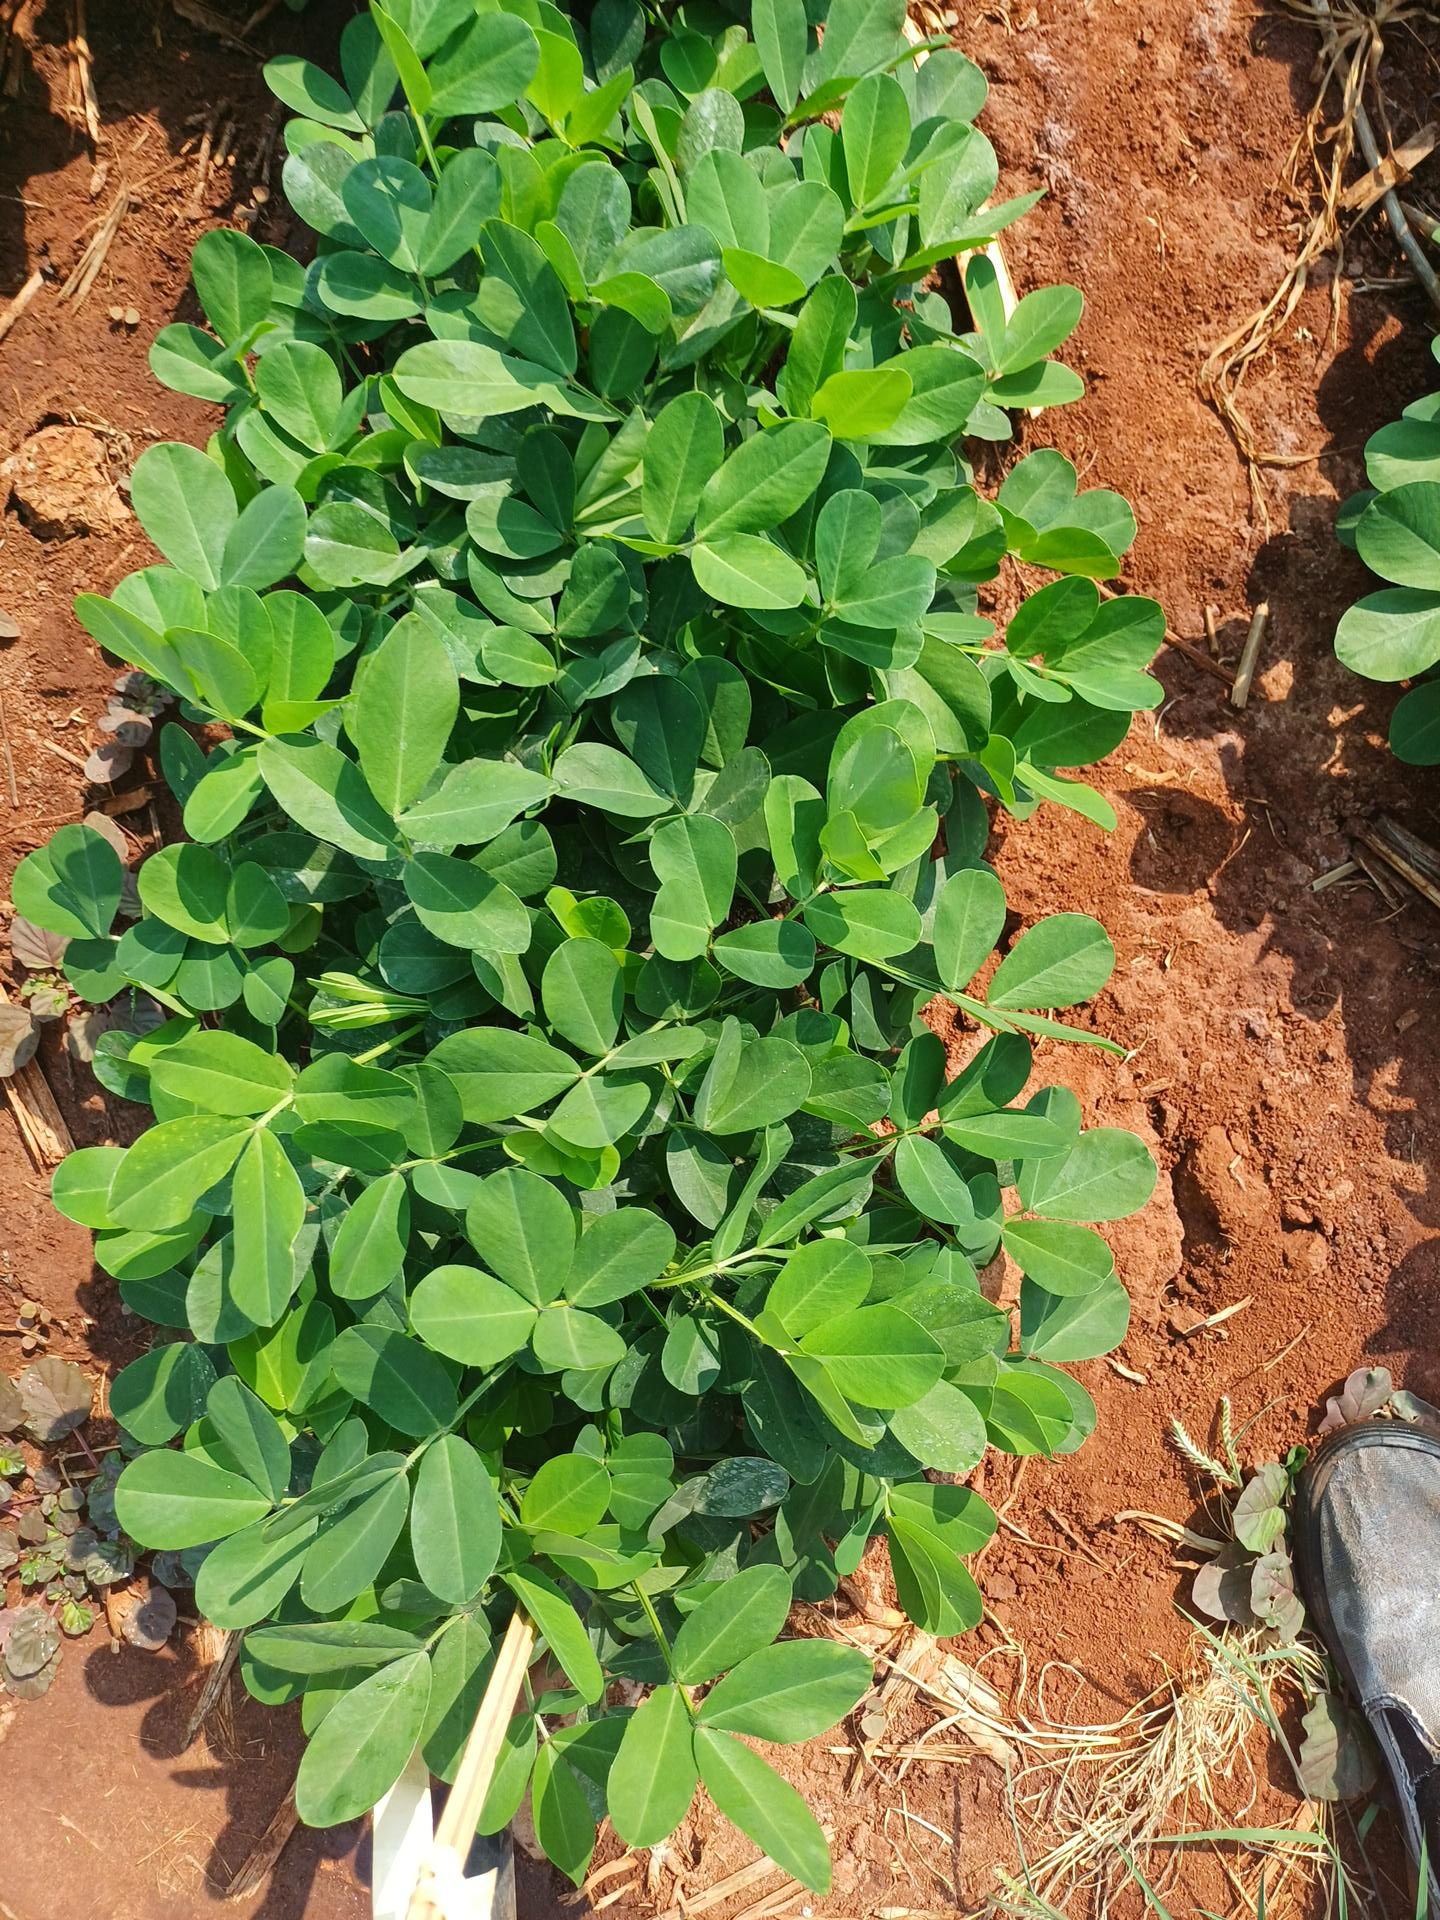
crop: groundnut
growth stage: flowering
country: Kenya
